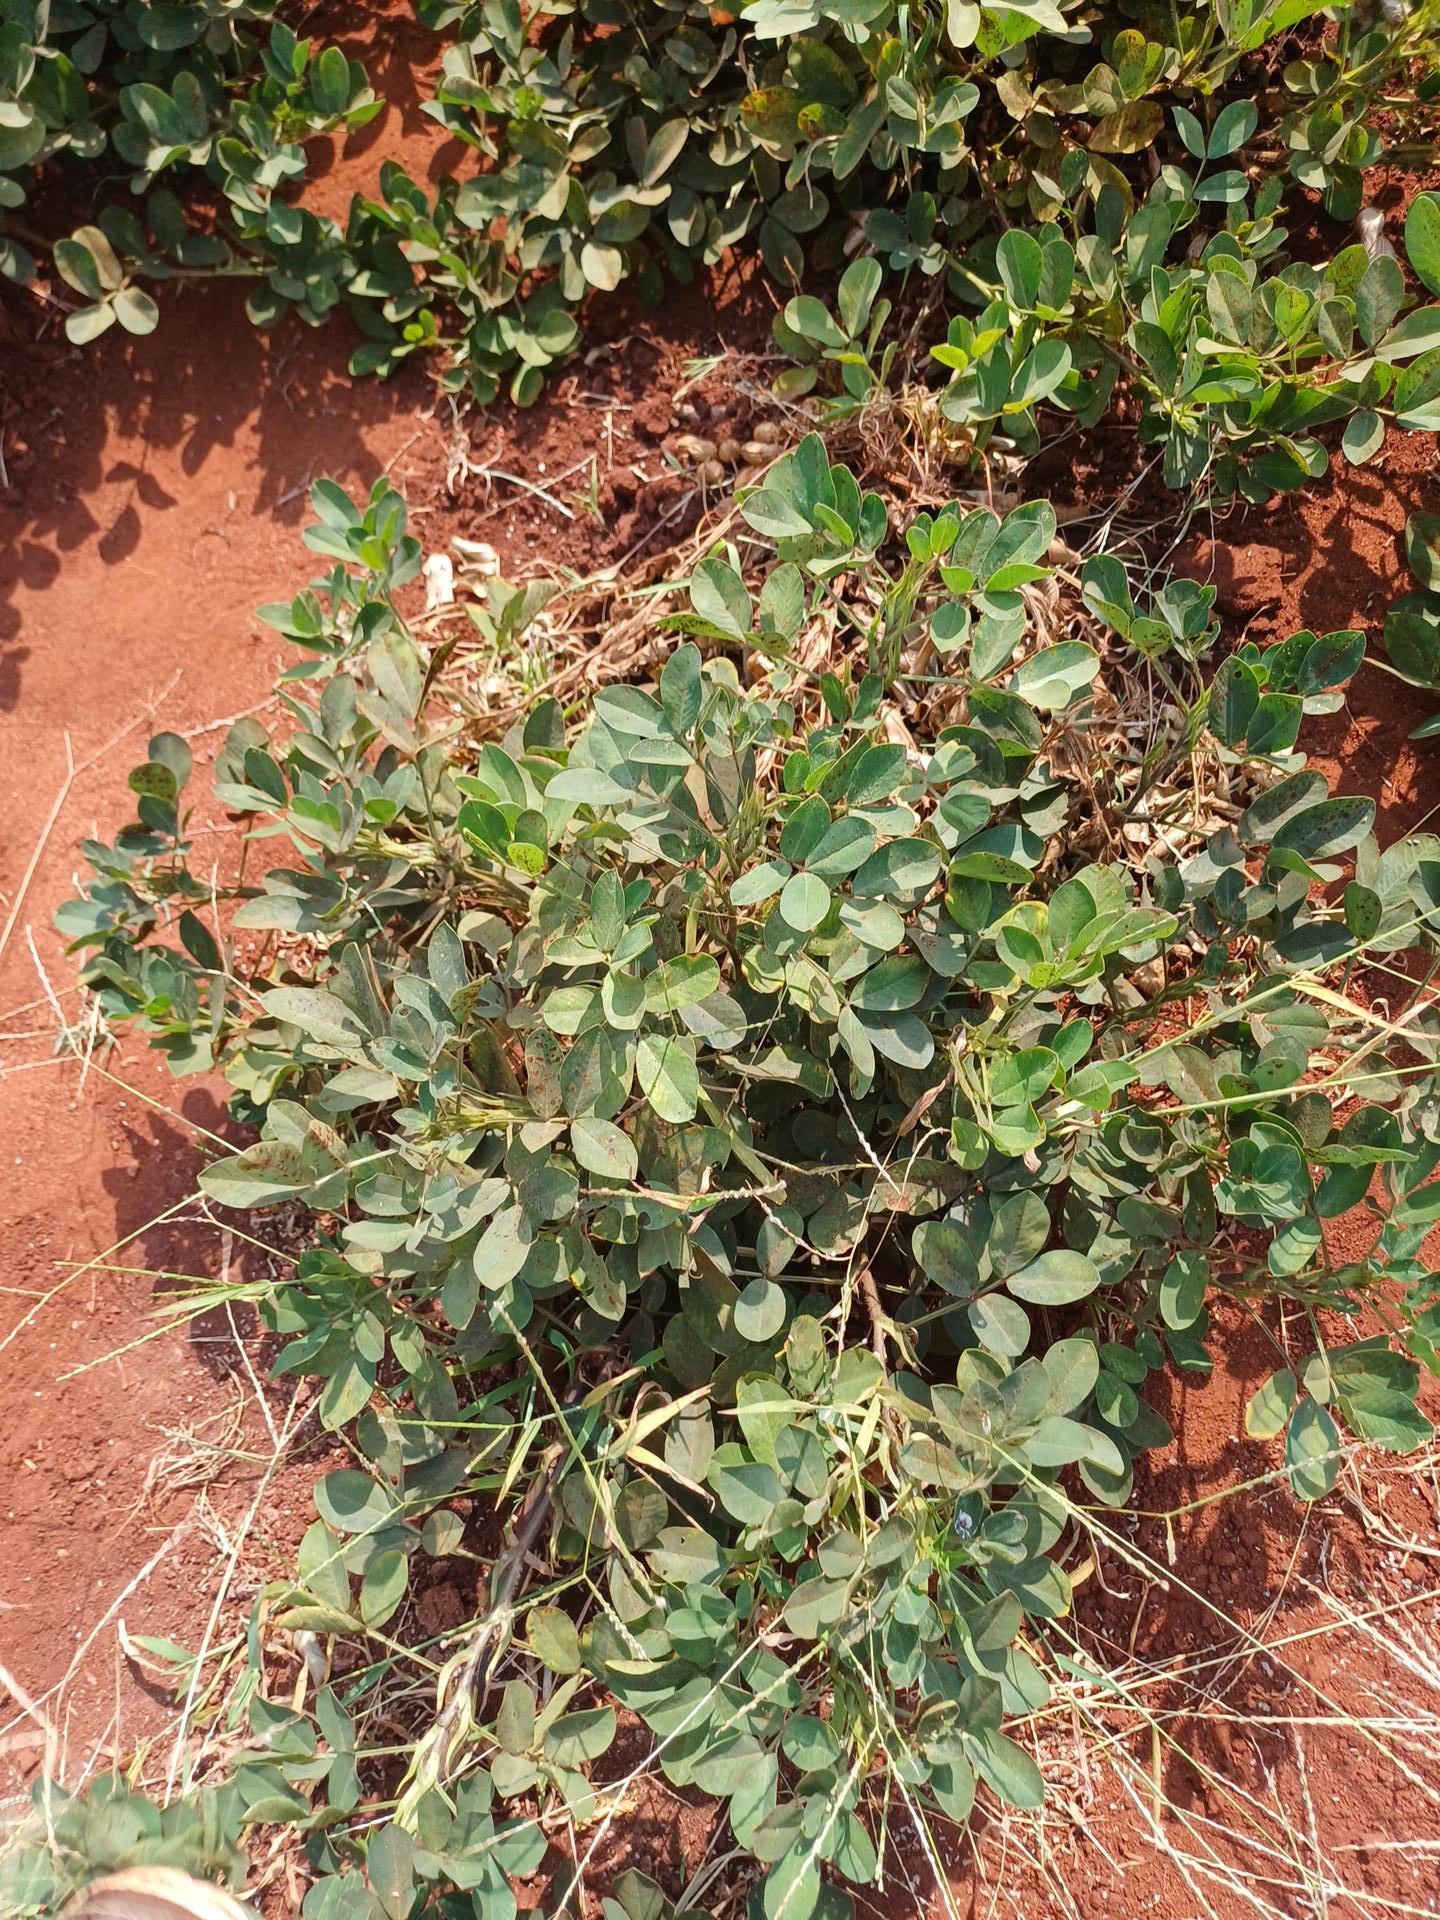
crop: groundnut
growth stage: maturity
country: Kenya
